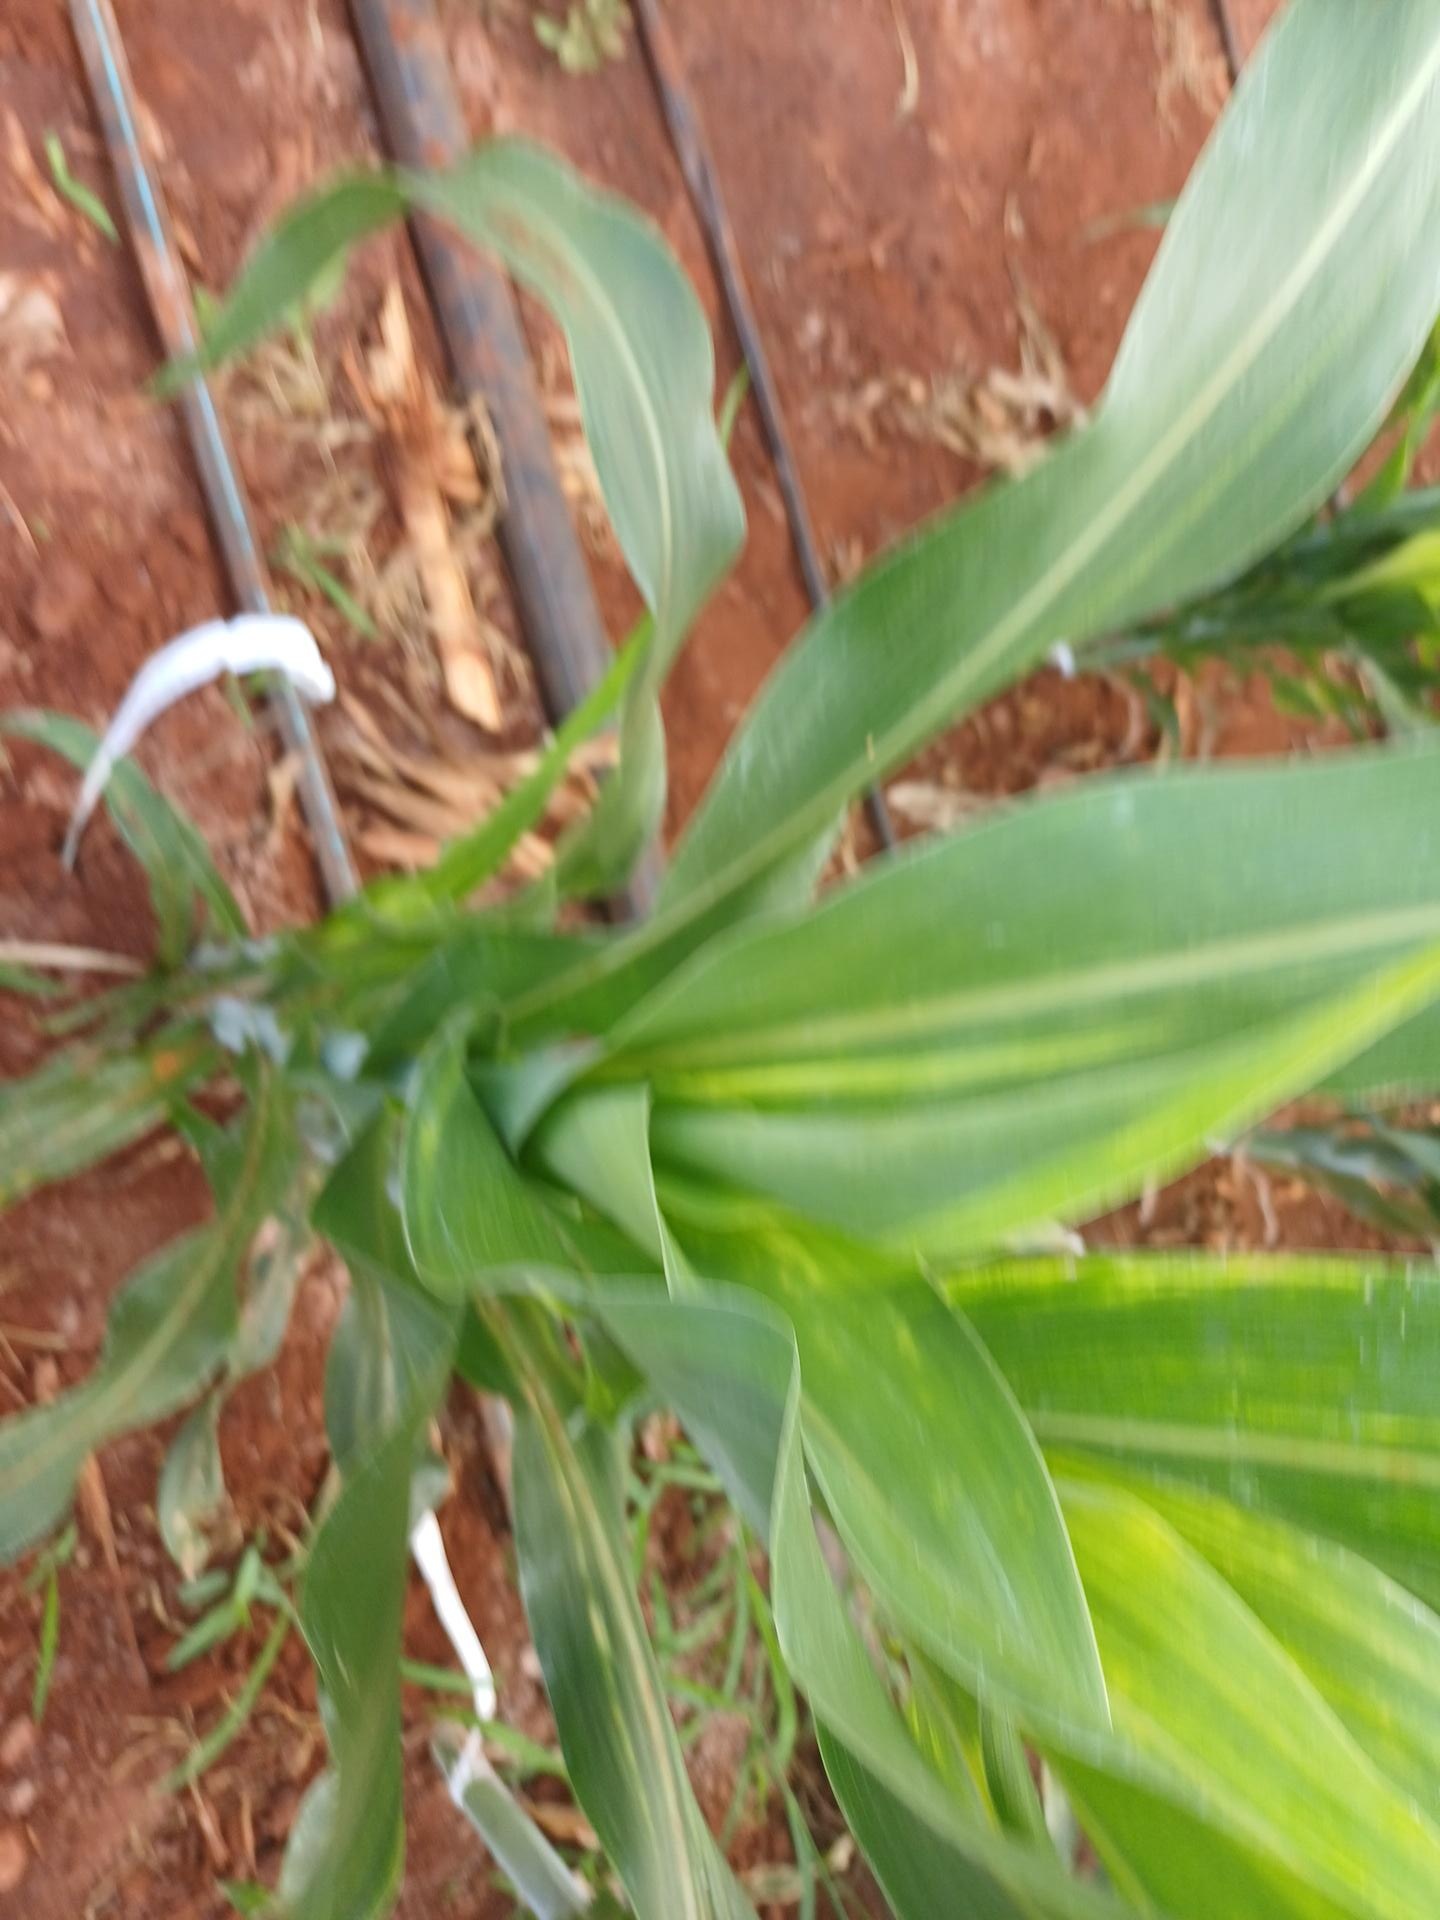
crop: sorghum
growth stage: heading tuber
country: Kenya
